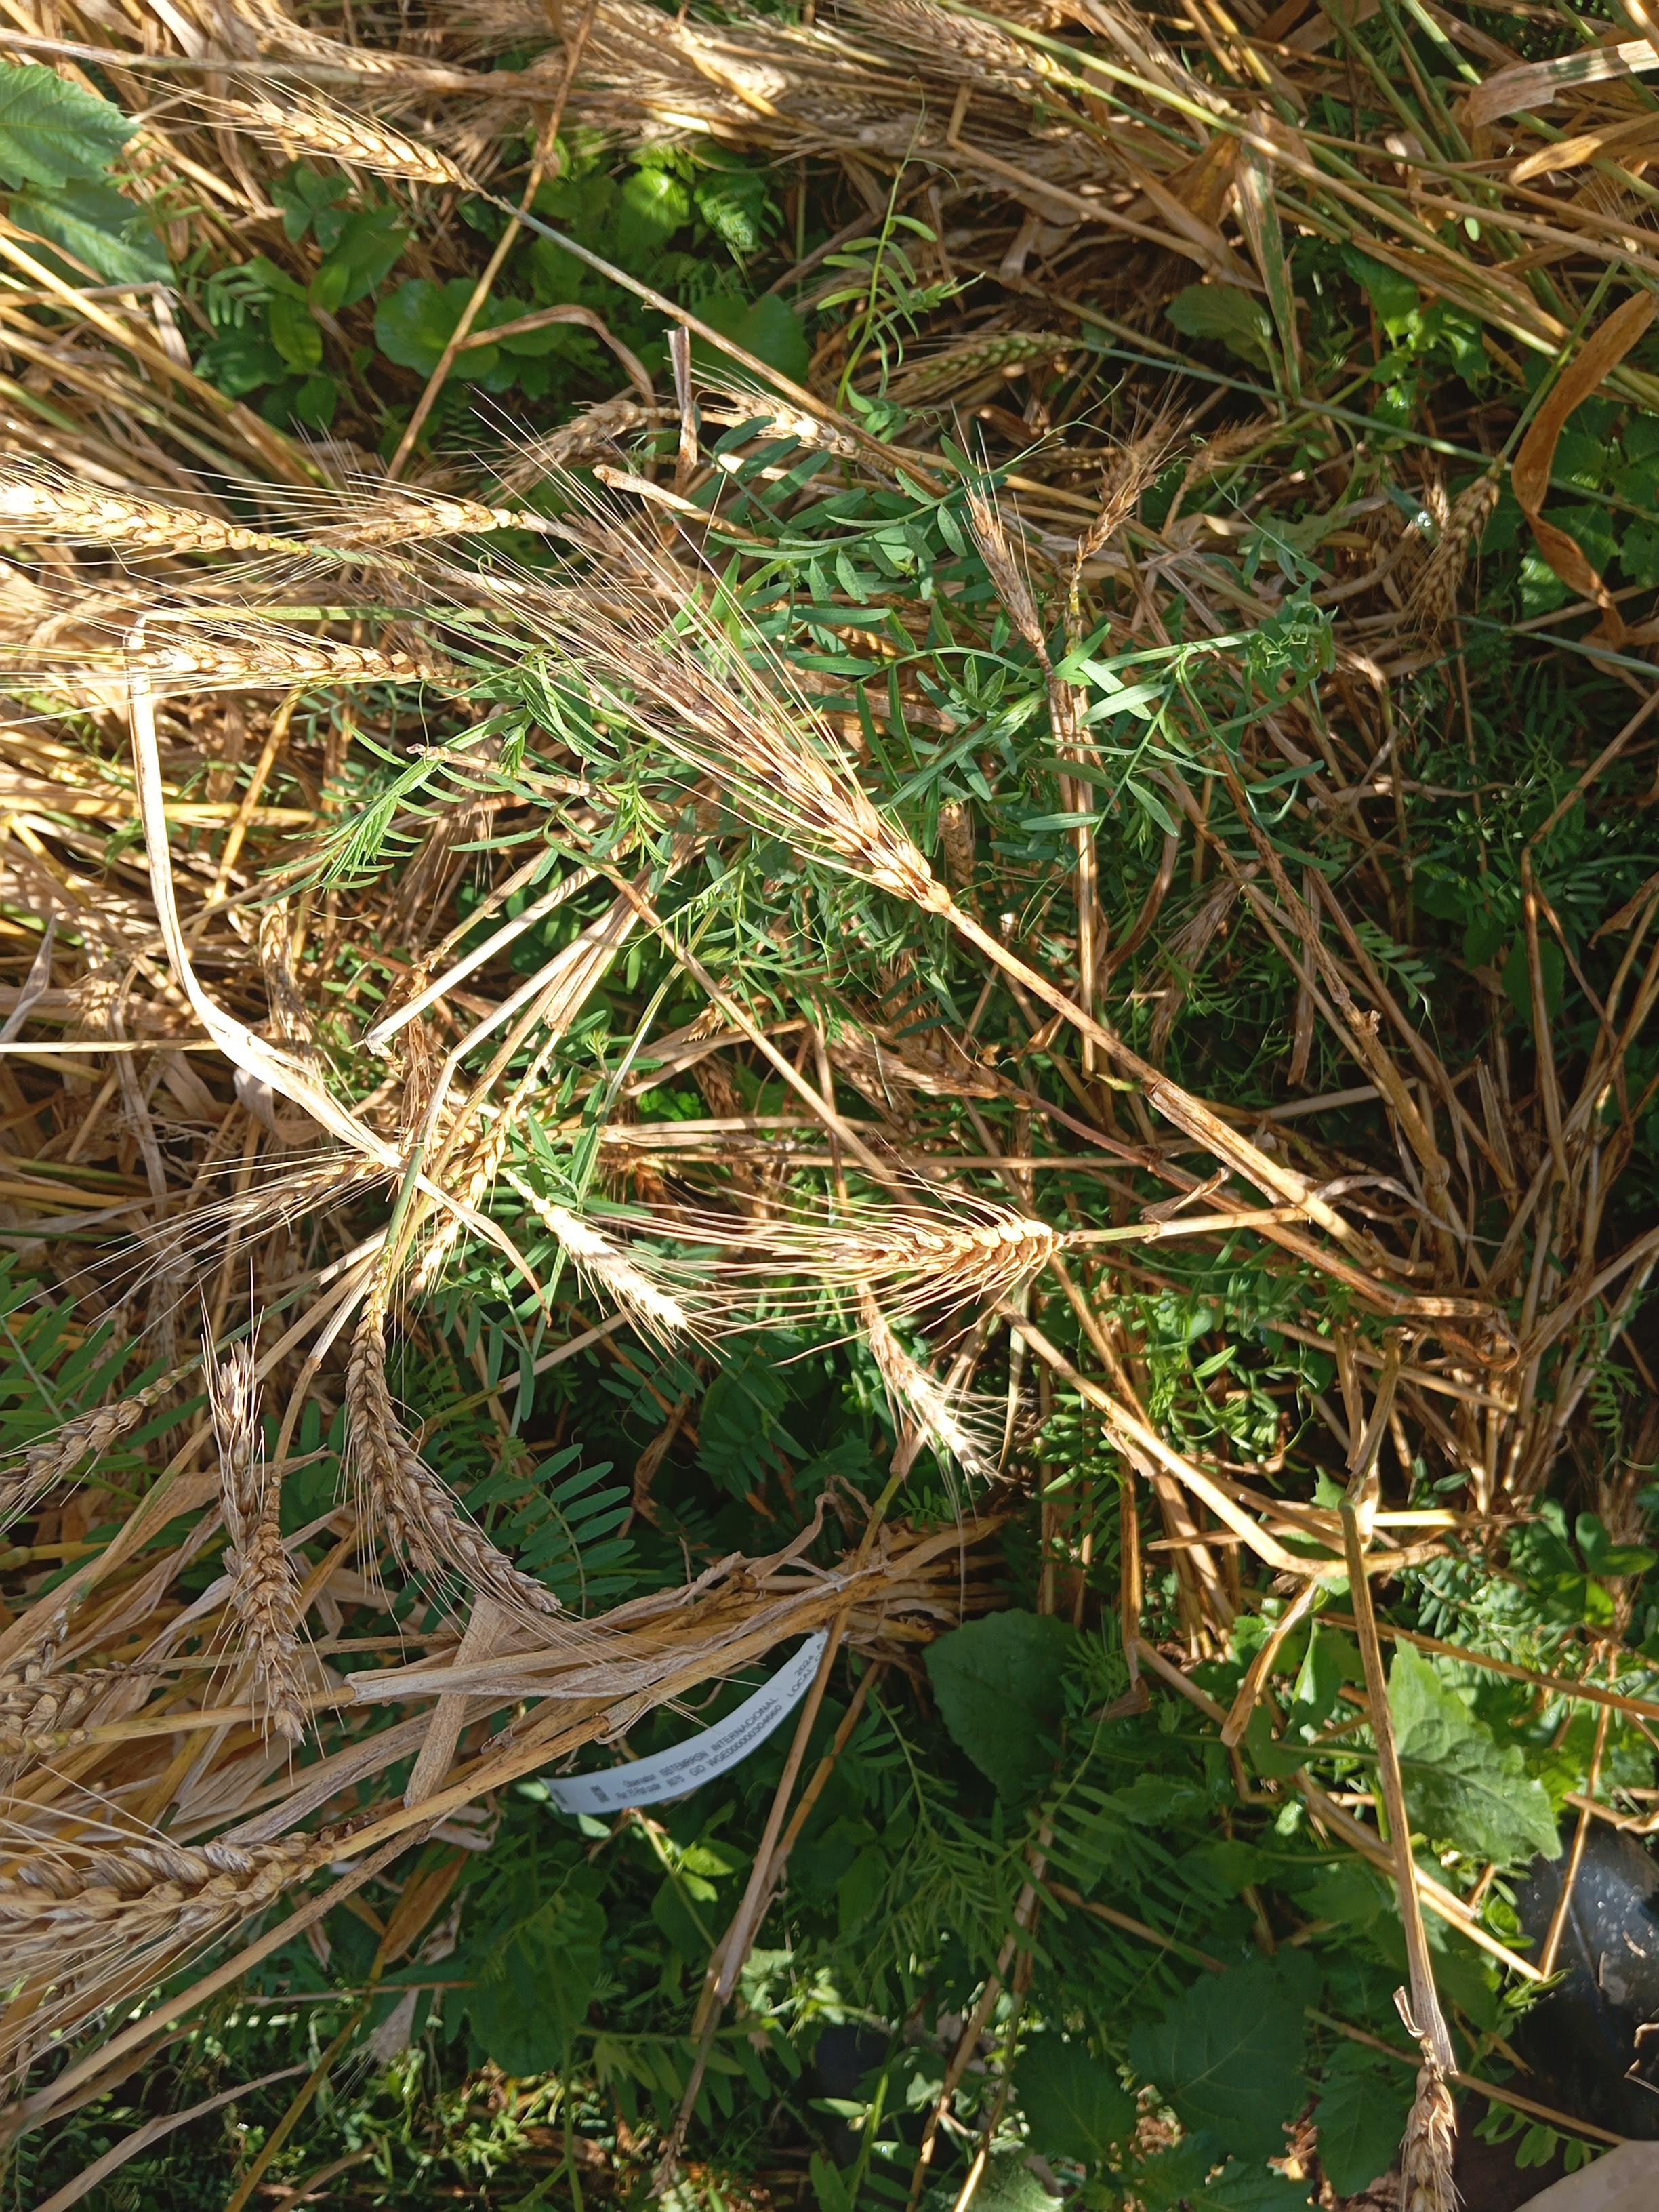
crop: wheat
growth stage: maturity
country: Kenya
